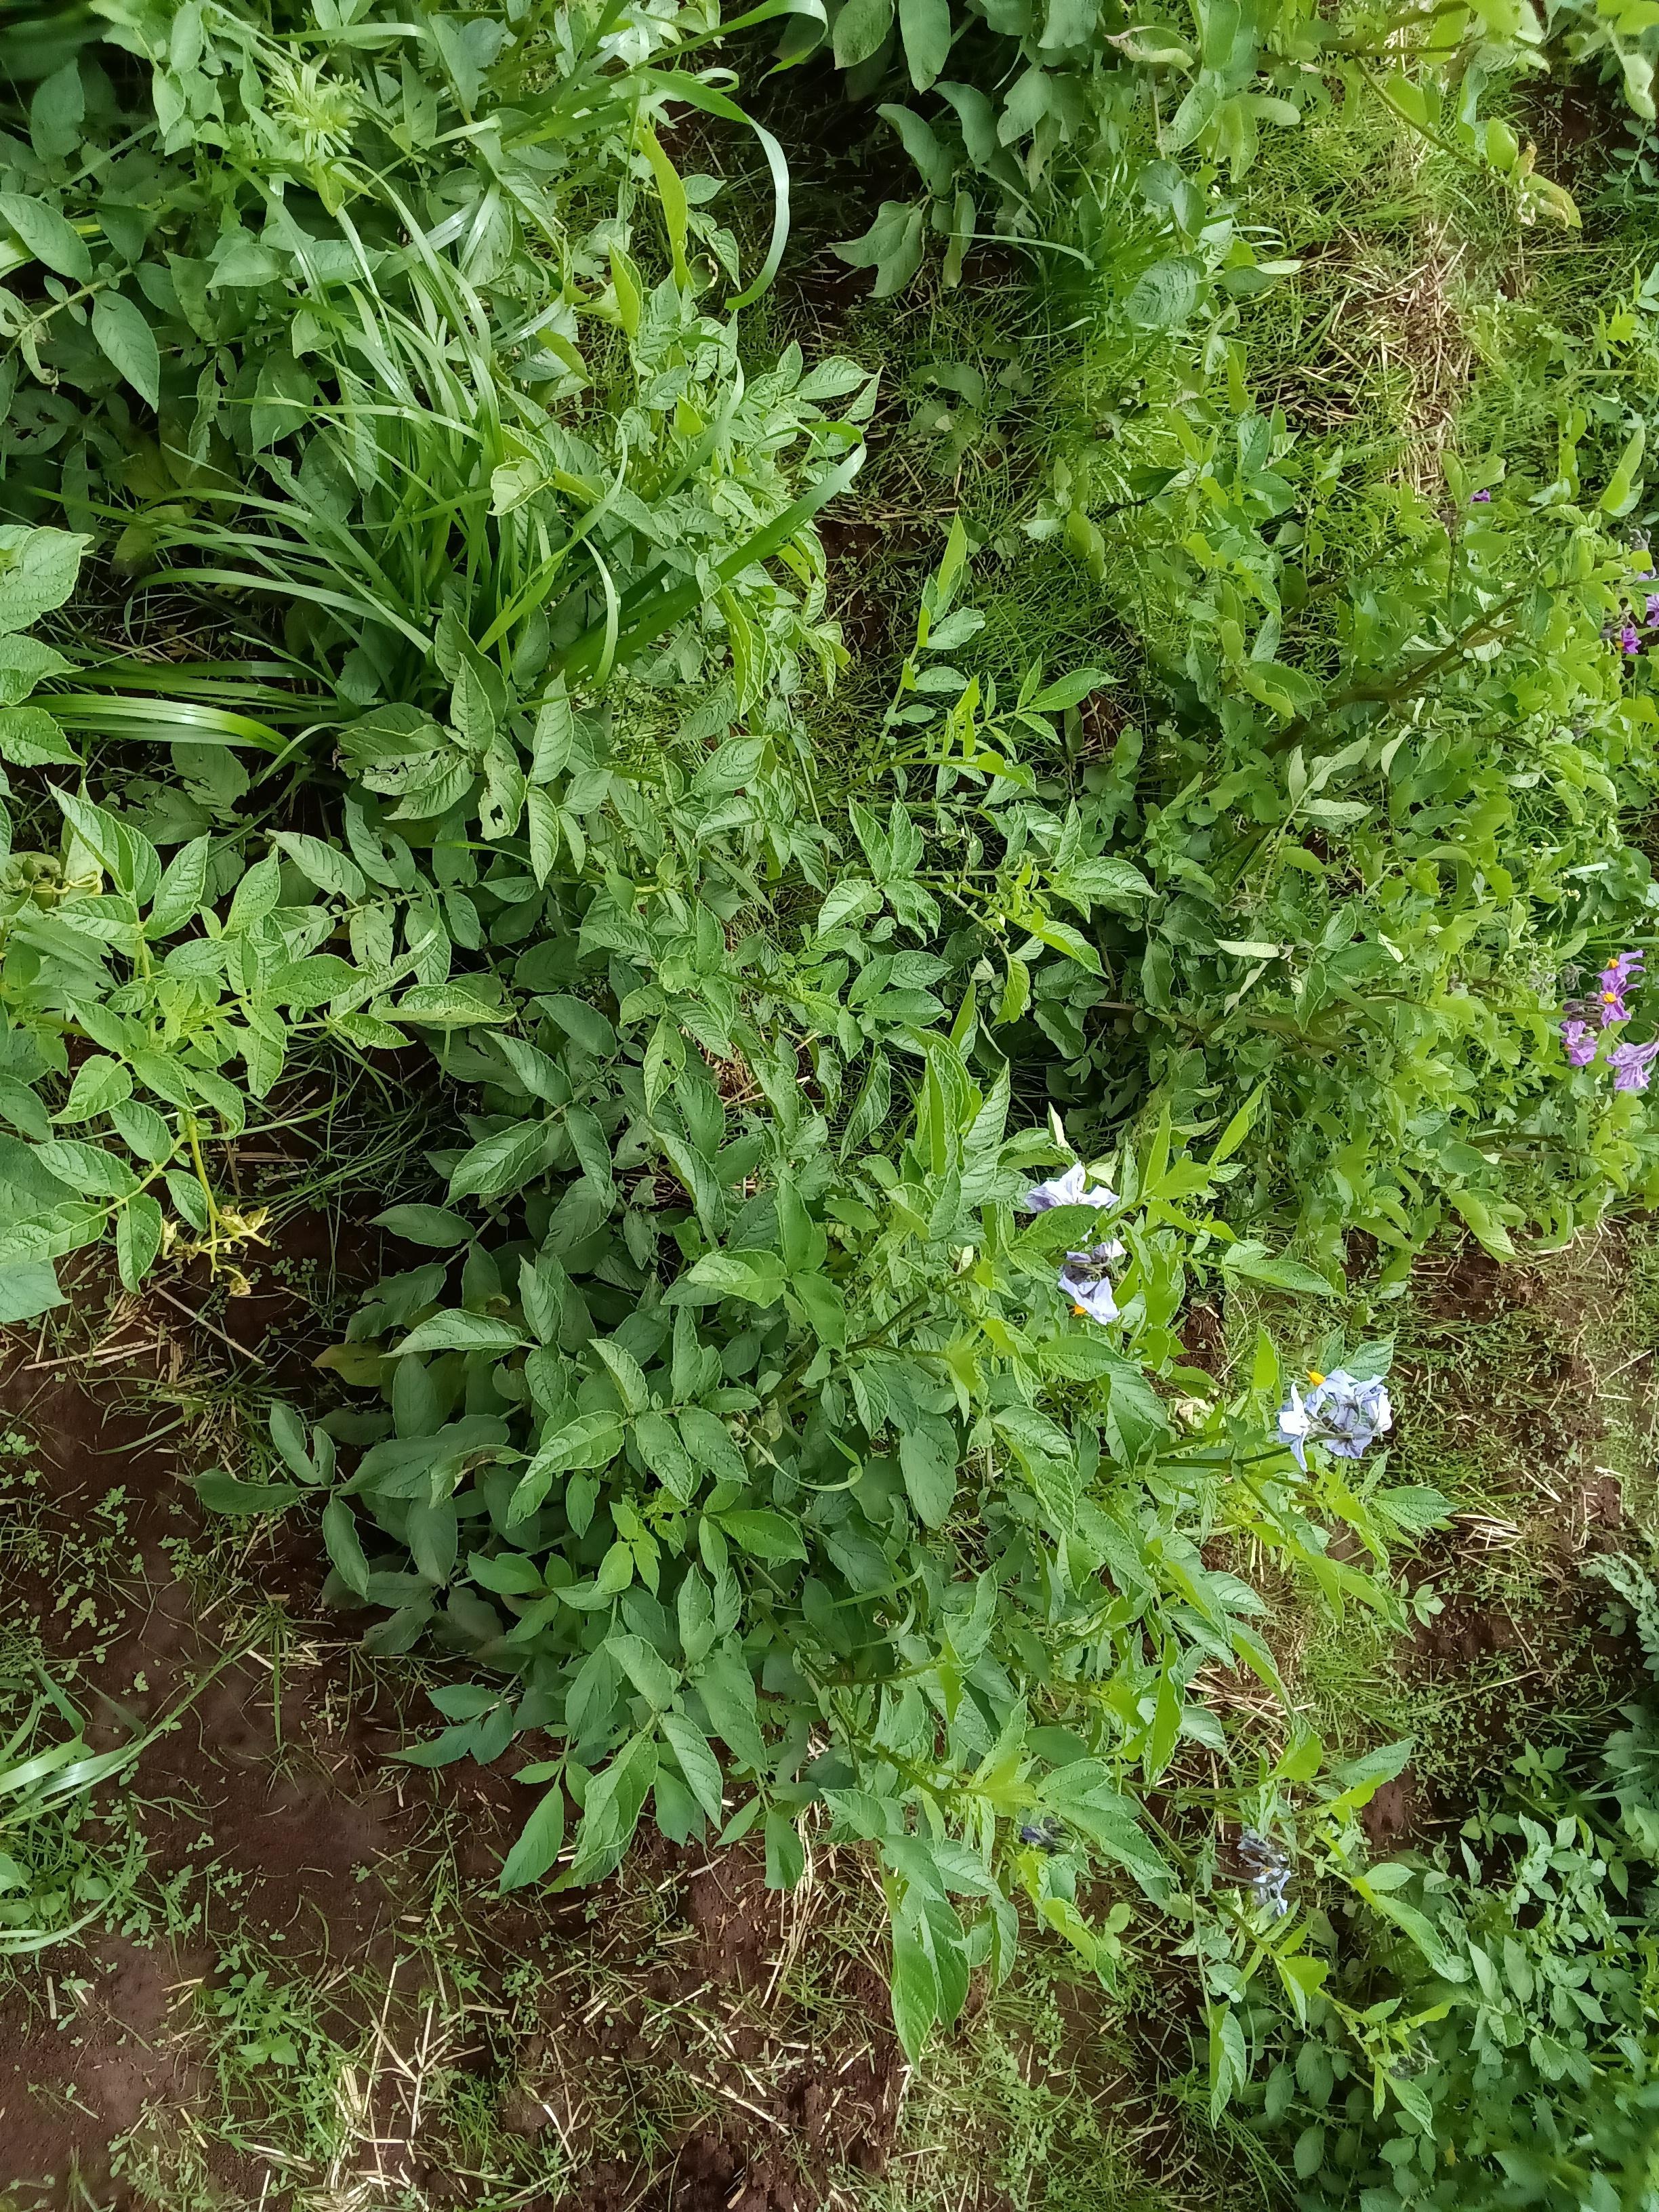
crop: potato
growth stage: flowering
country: Kenya
